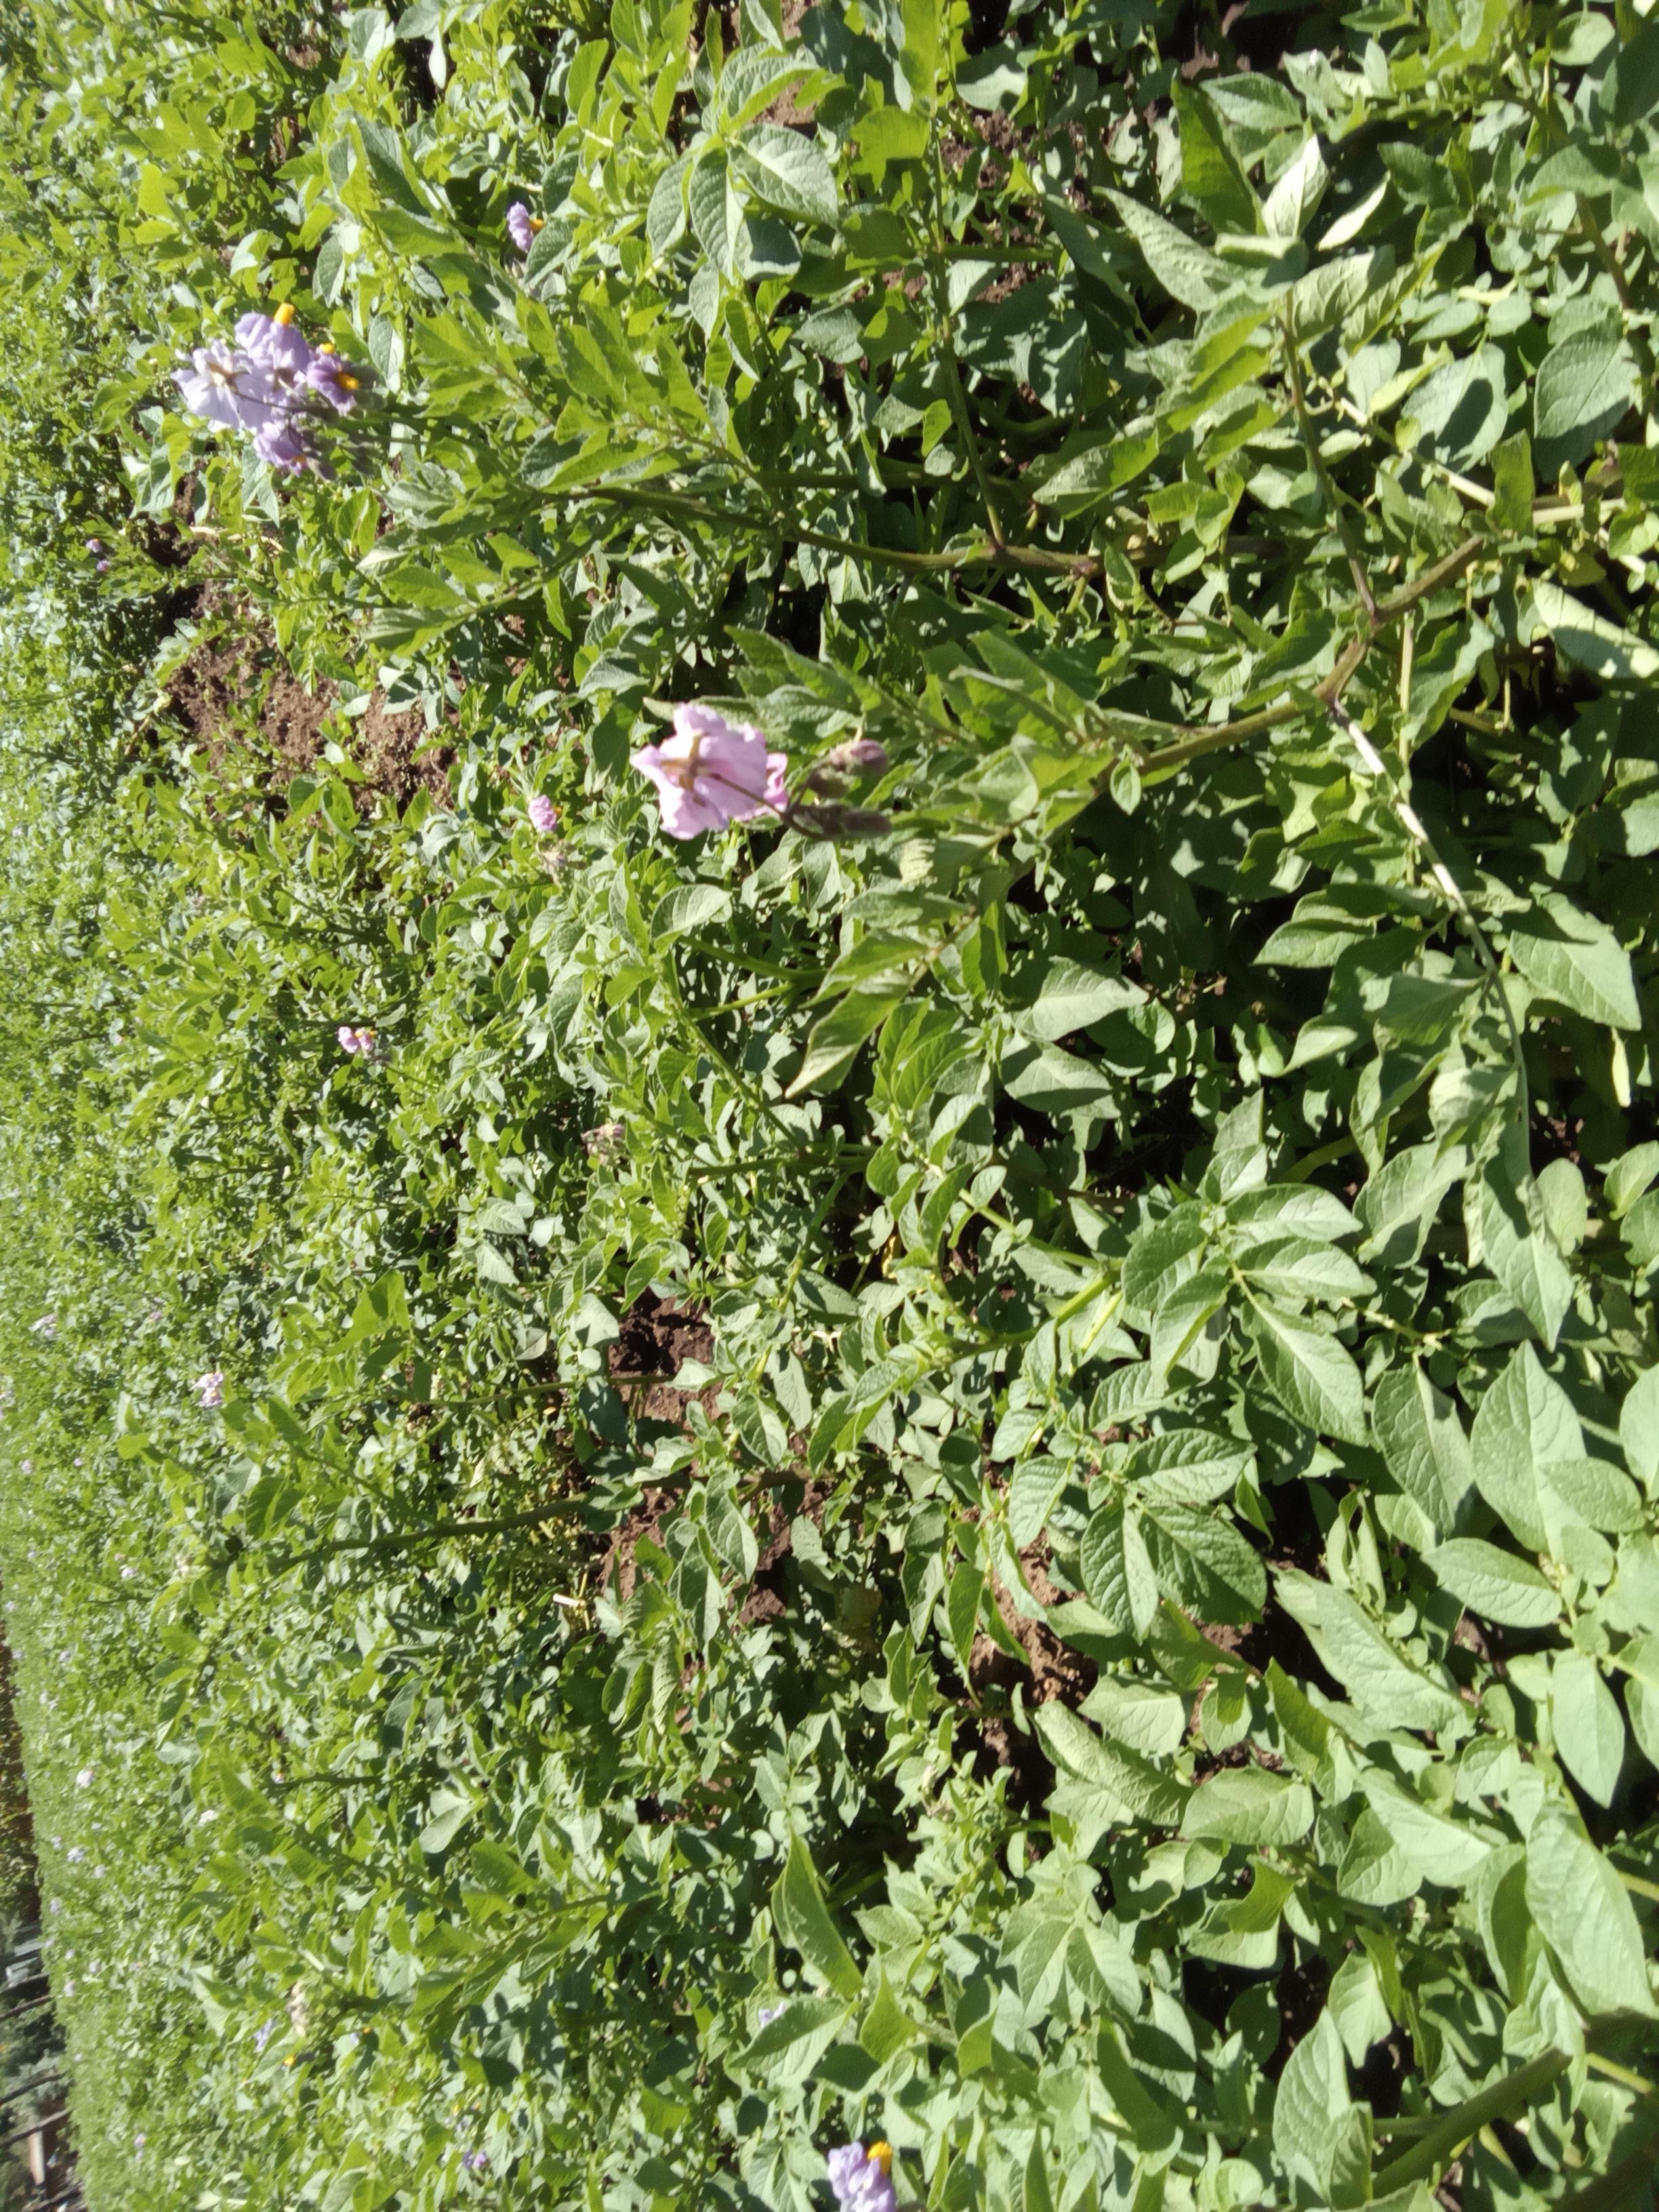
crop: potato
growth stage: flowering
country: Kenya
